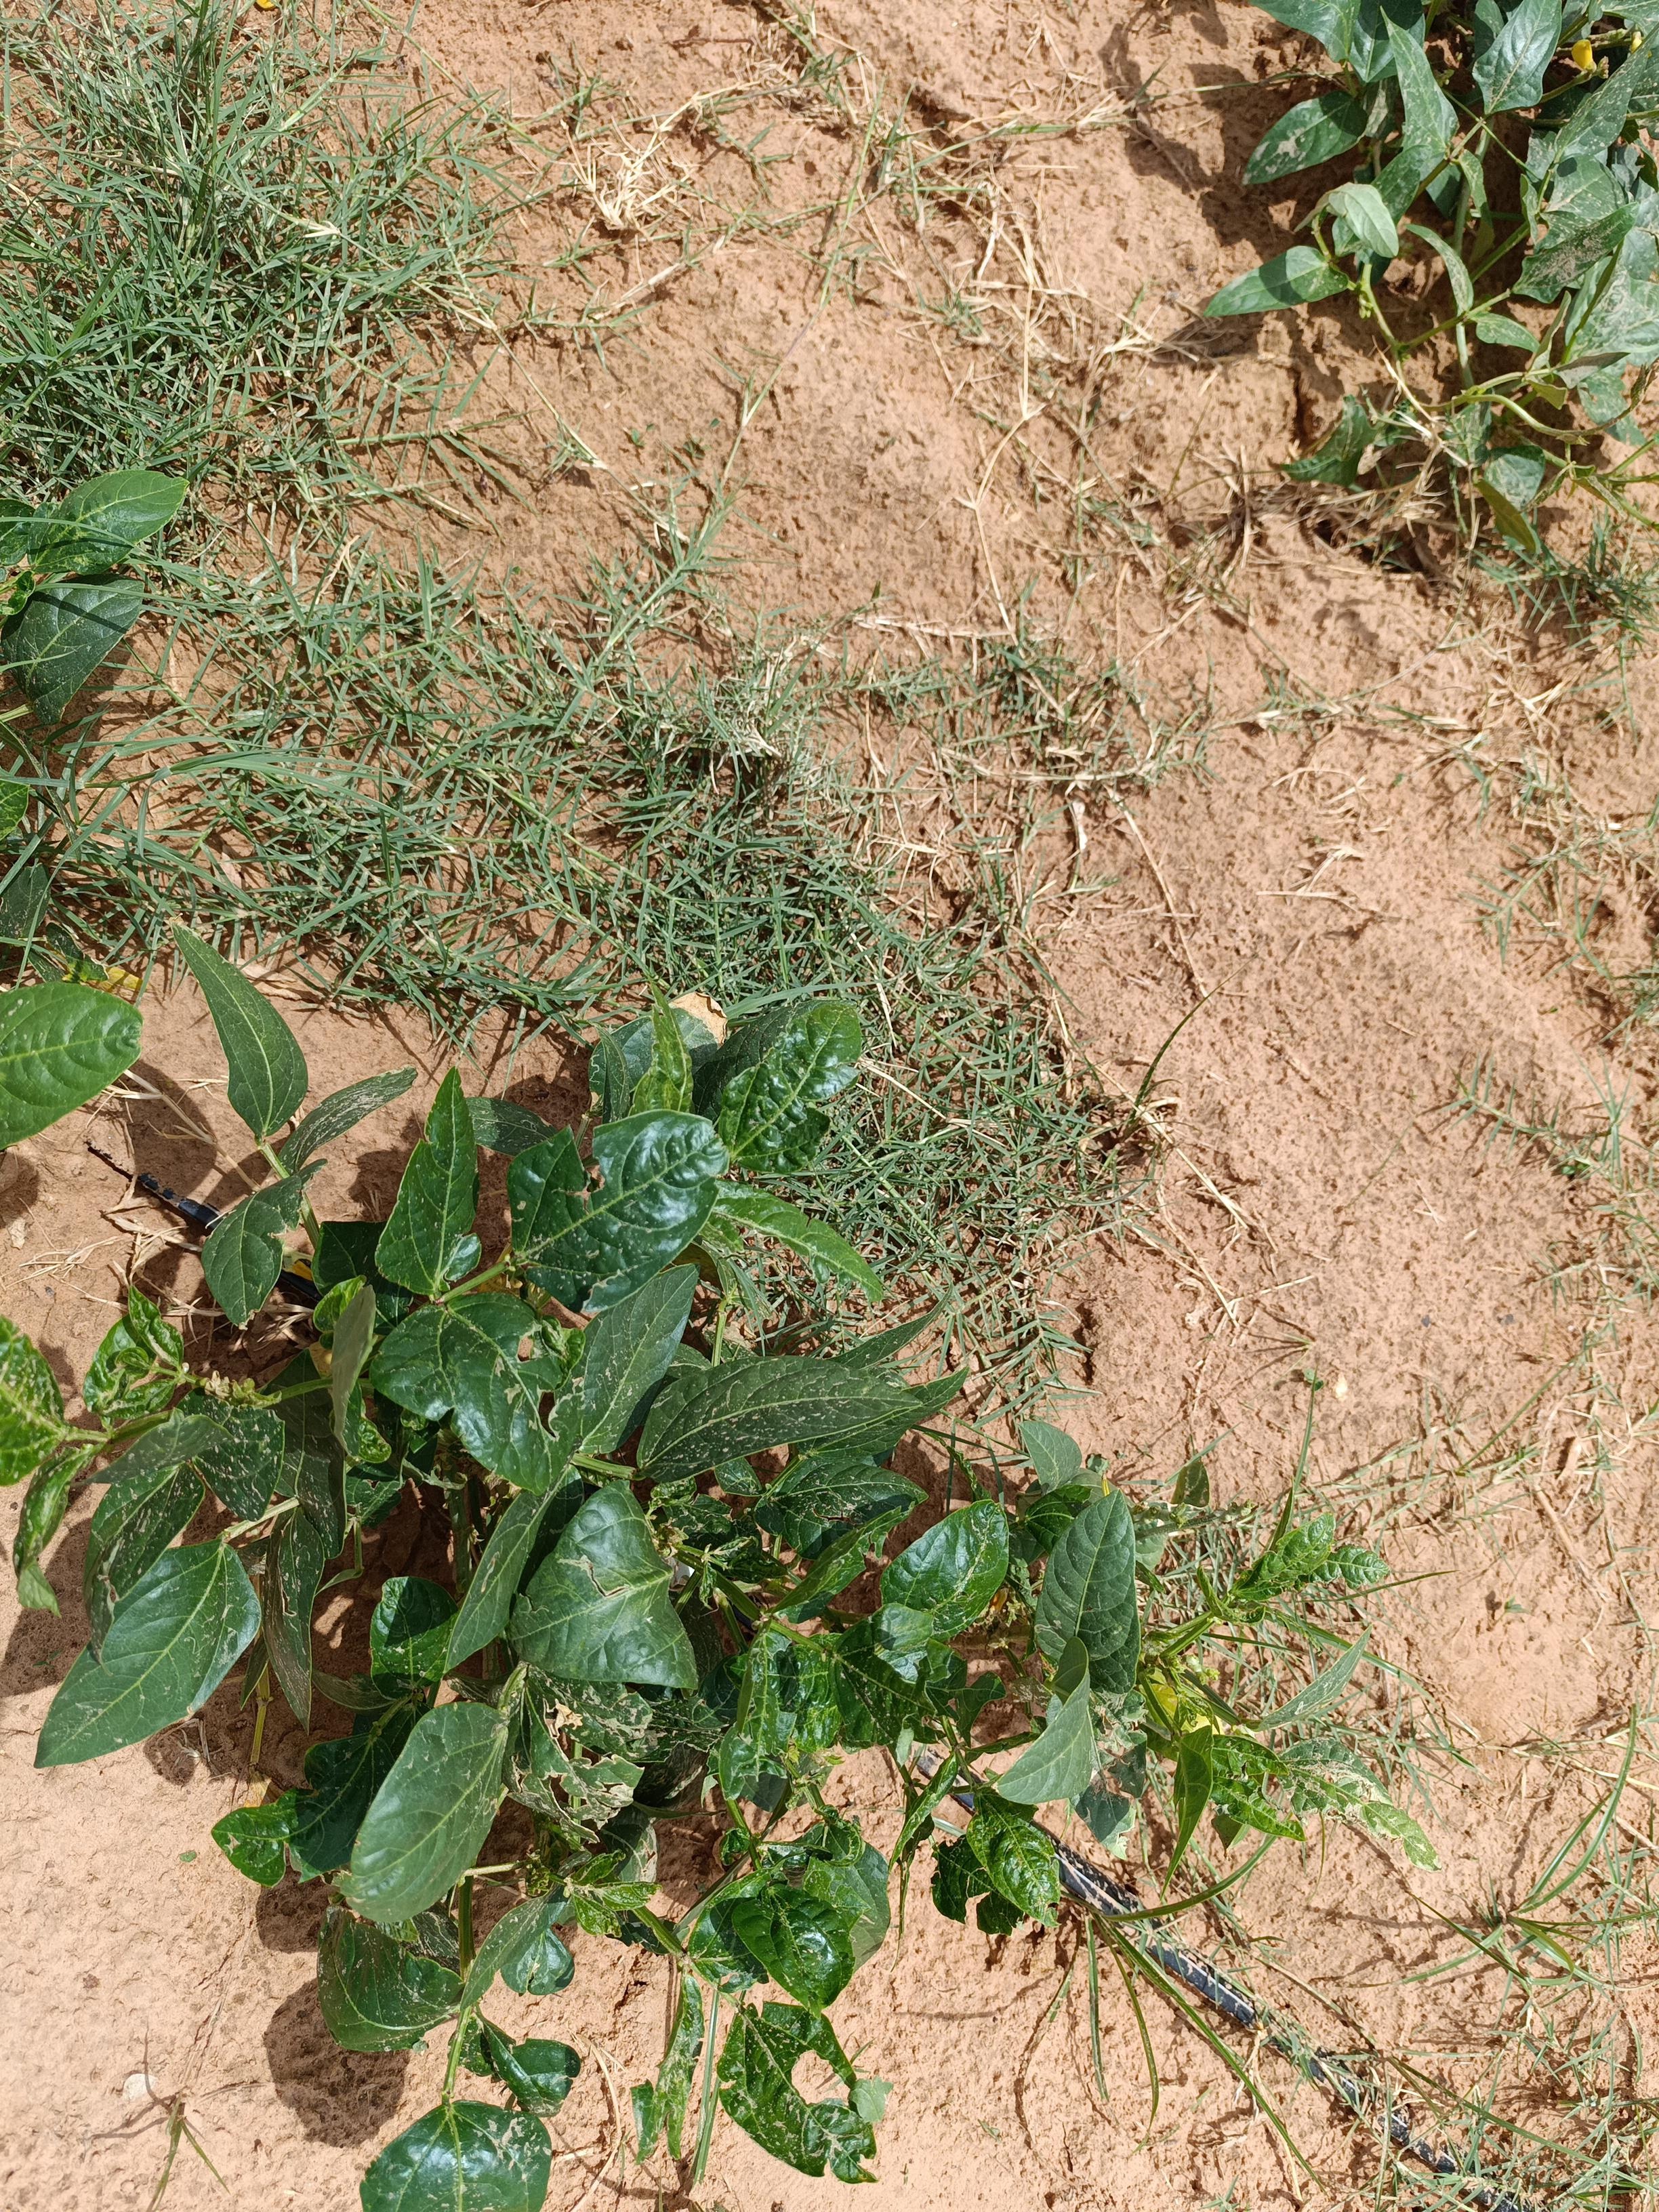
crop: cowpea
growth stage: development pod
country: Nigeria
